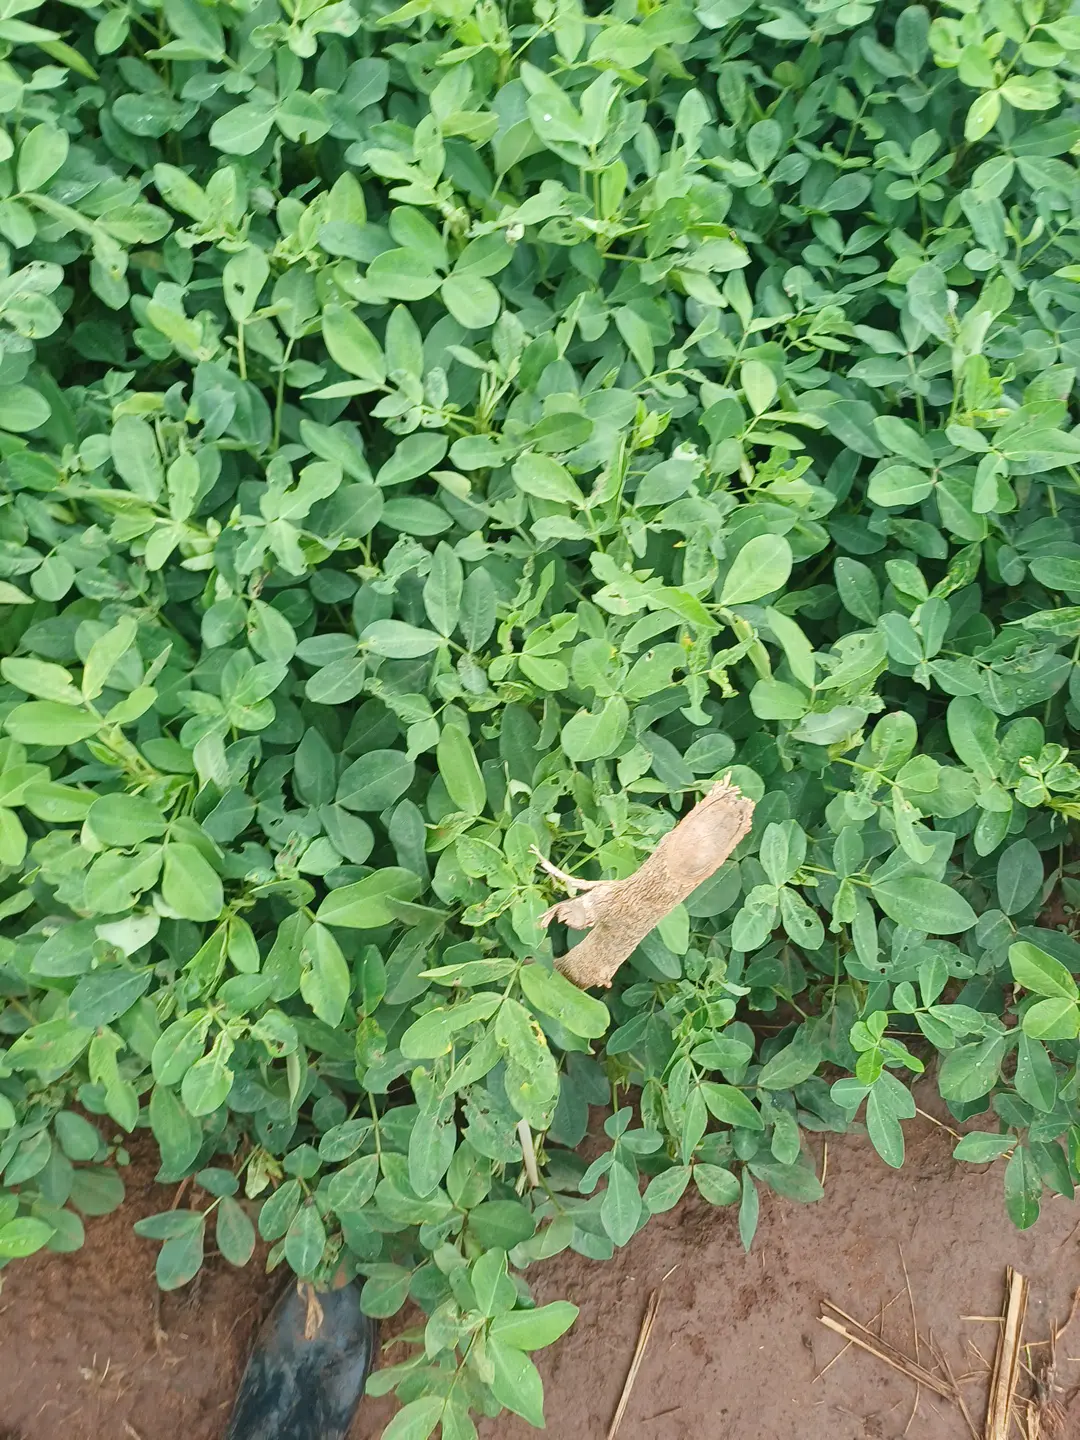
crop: groundnut
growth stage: pegging
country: Kenya
